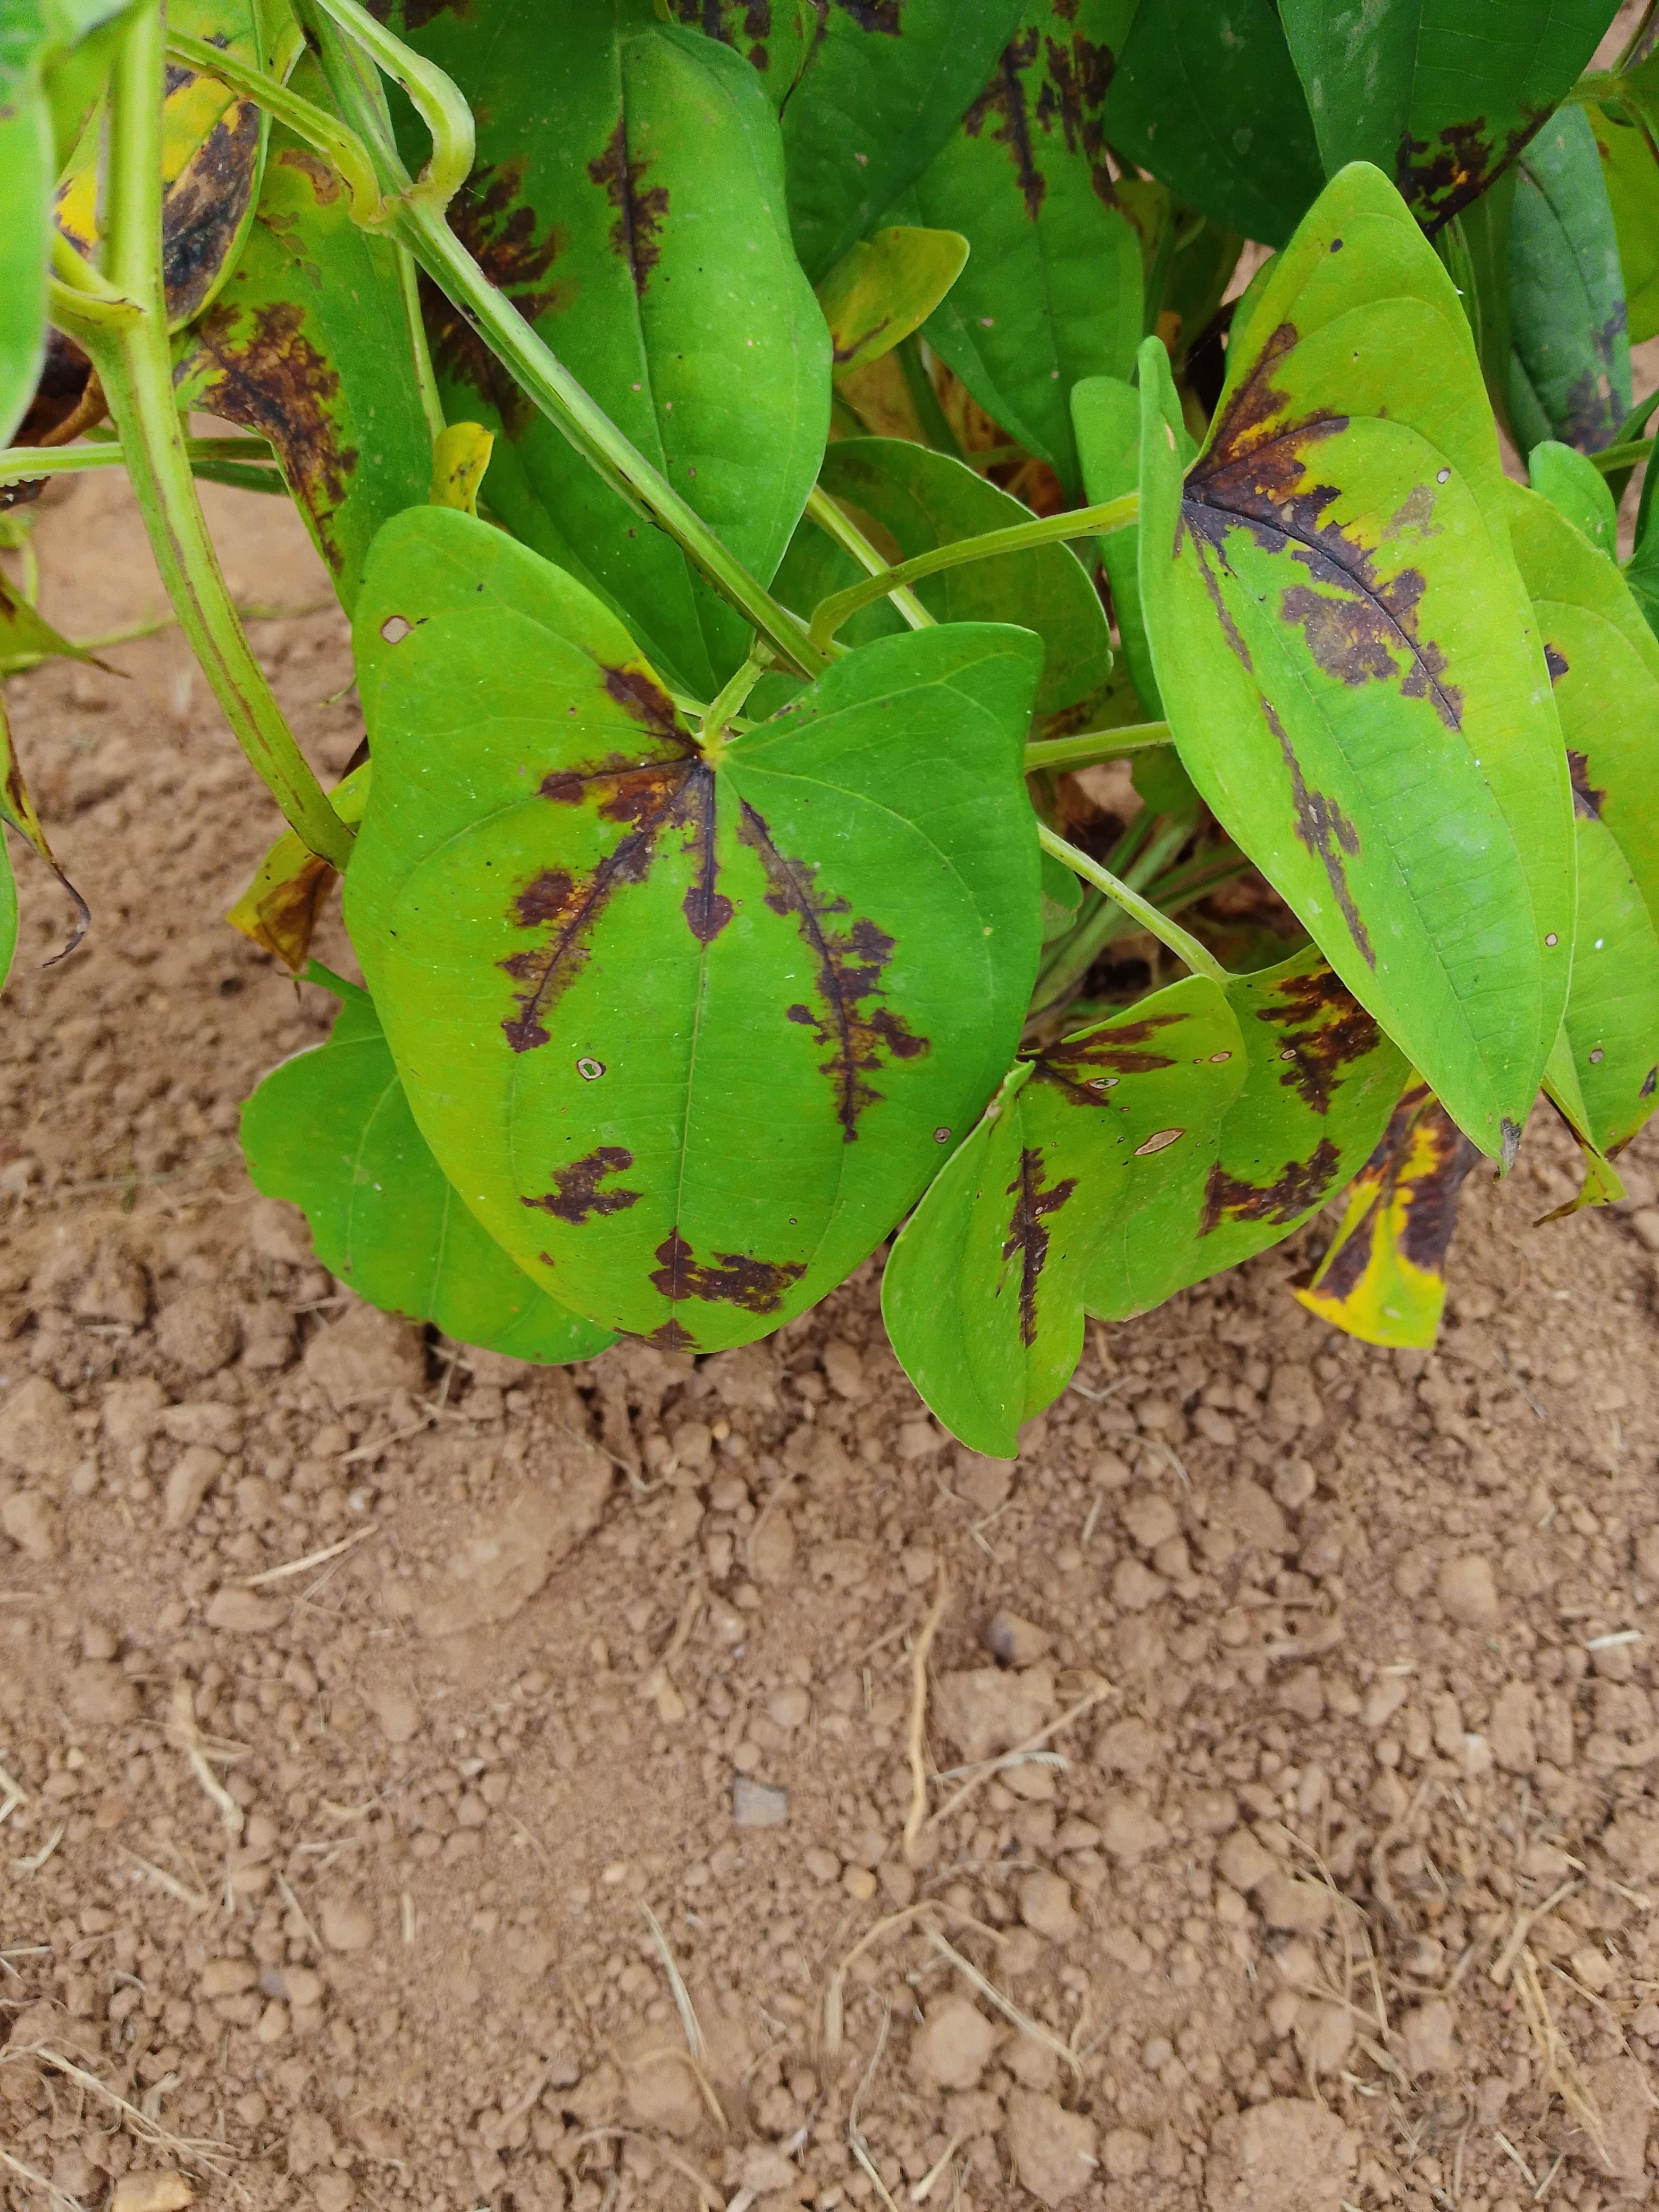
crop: yam
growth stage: vegetative
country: Nigeria
